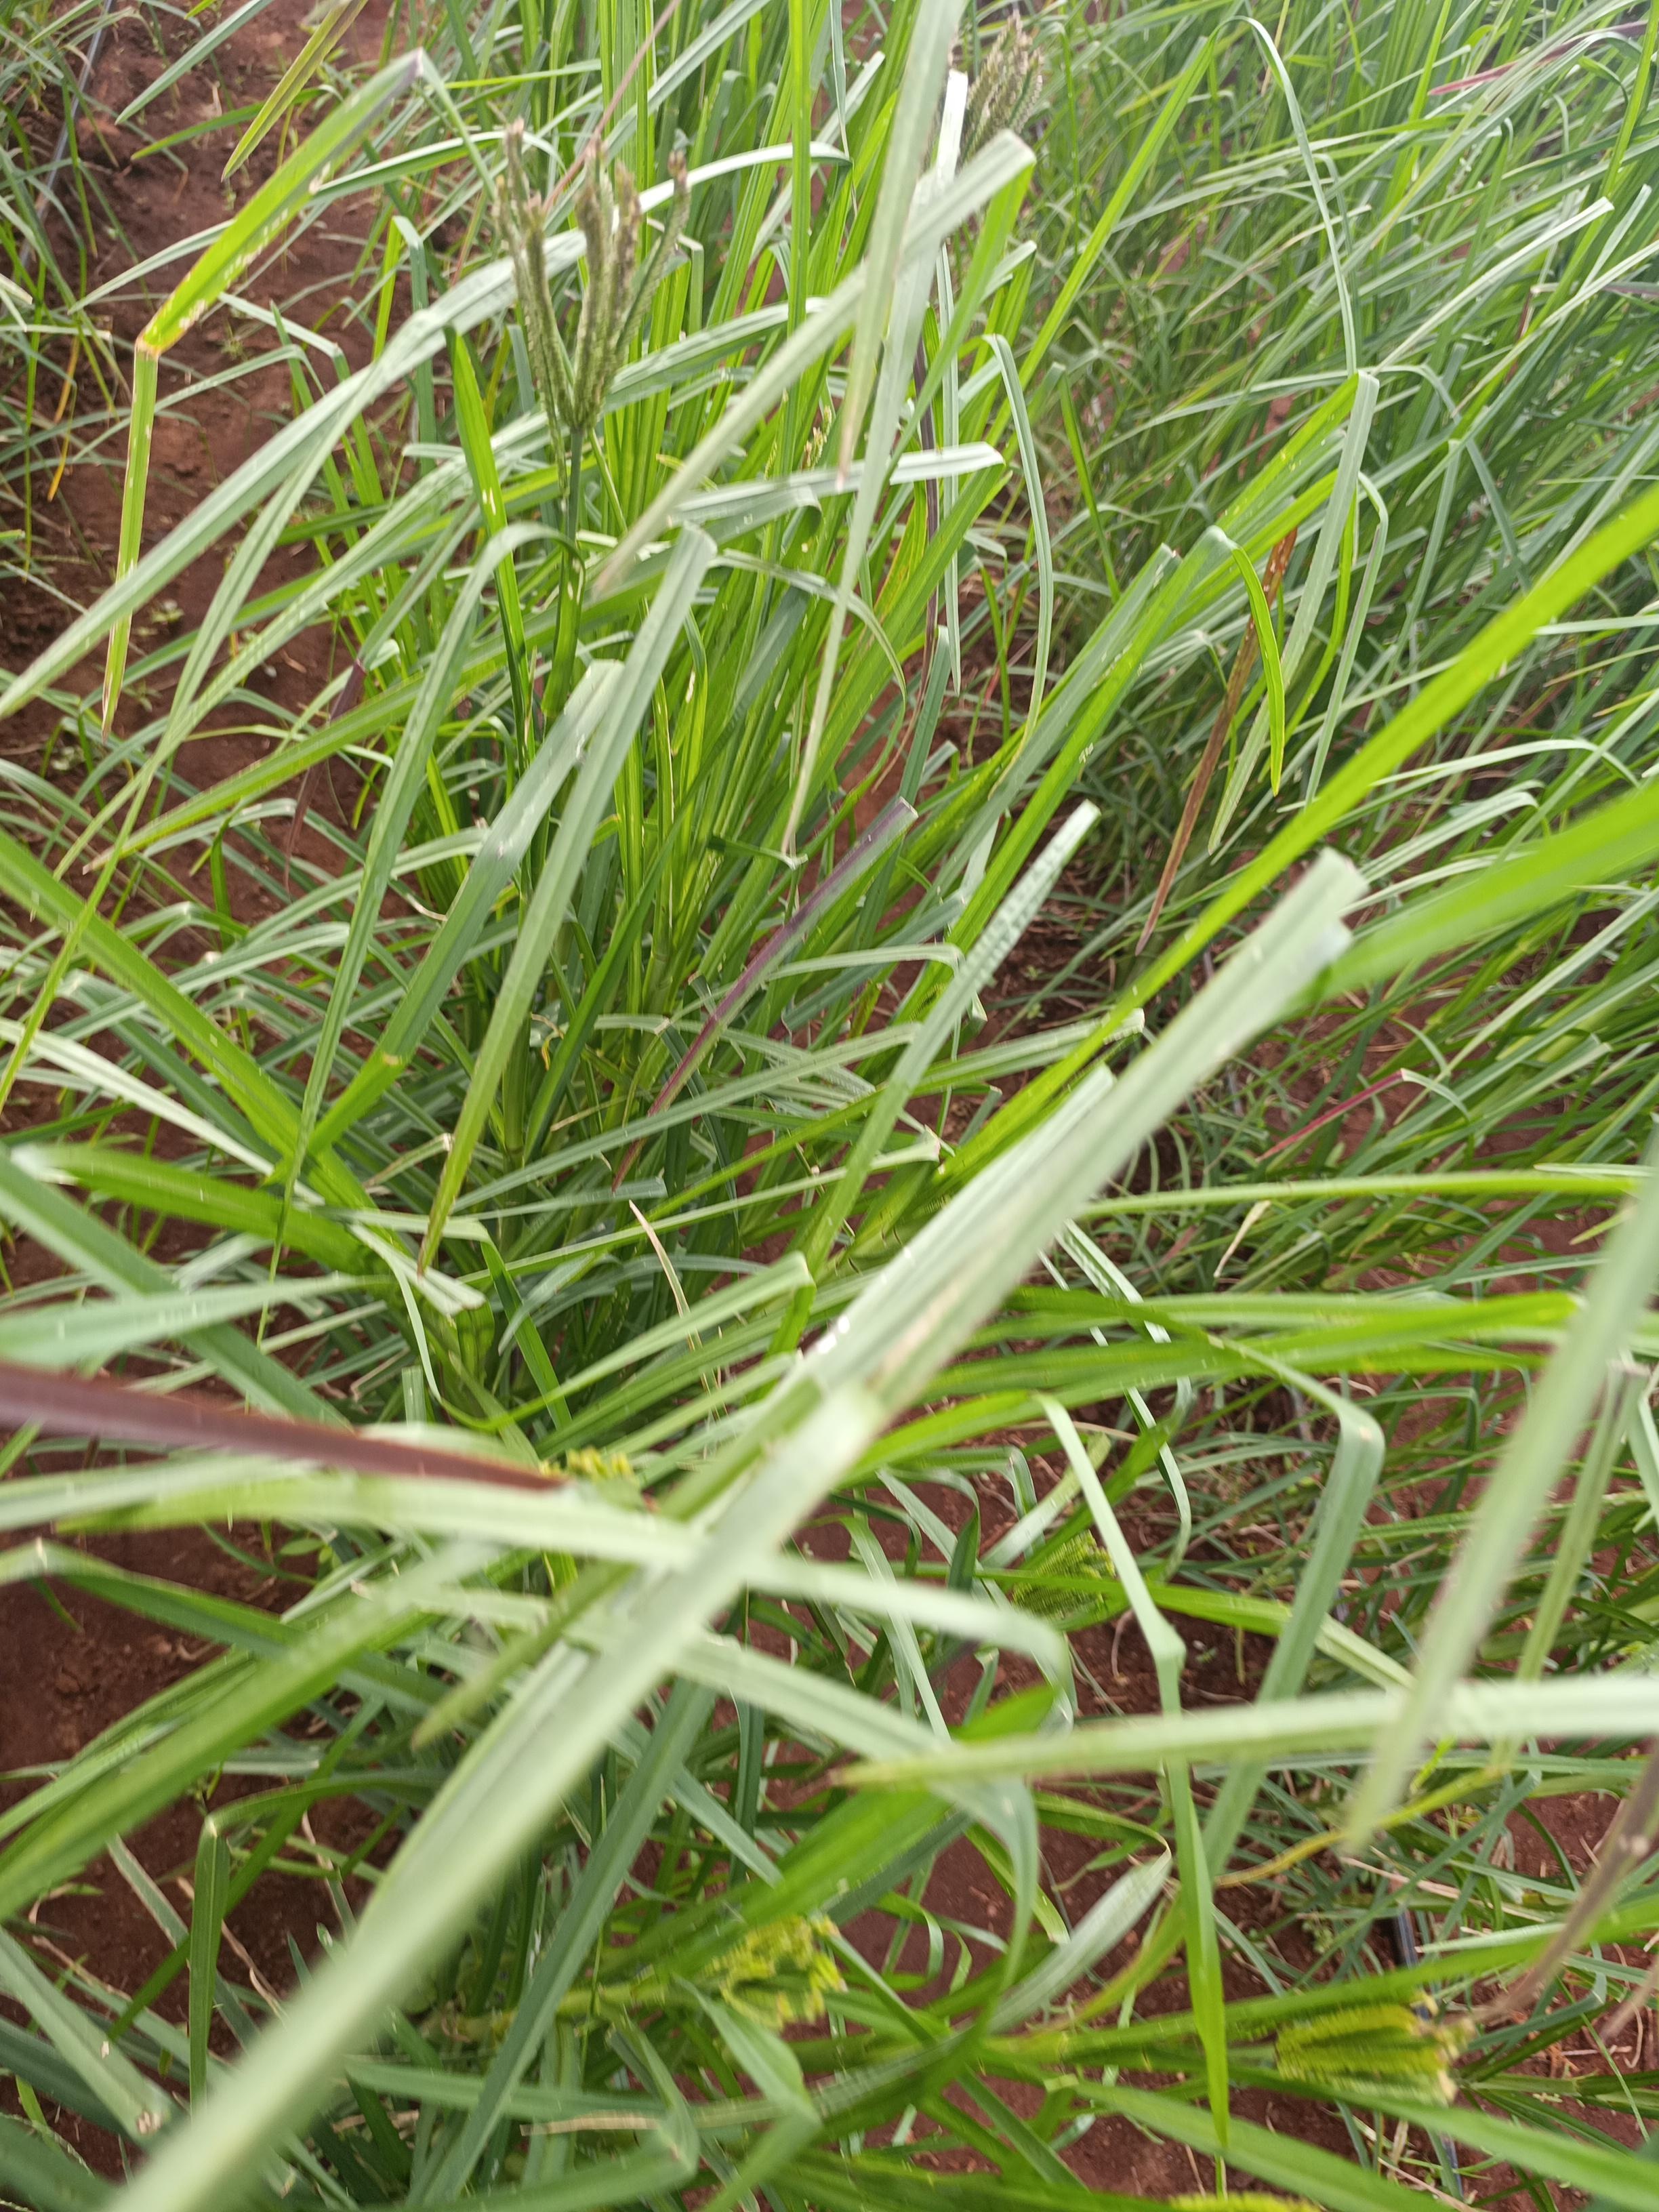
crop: finger millet
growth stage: flowering
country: Kenya
